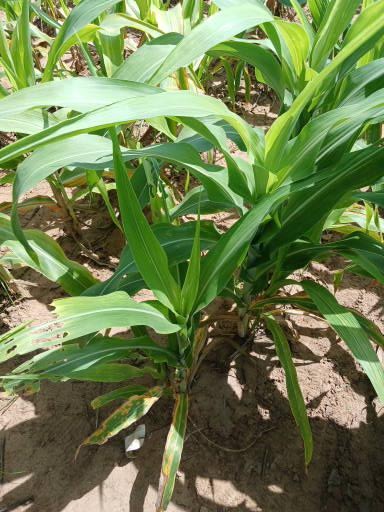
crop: sorghum
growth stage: vegetative
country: Senegal
